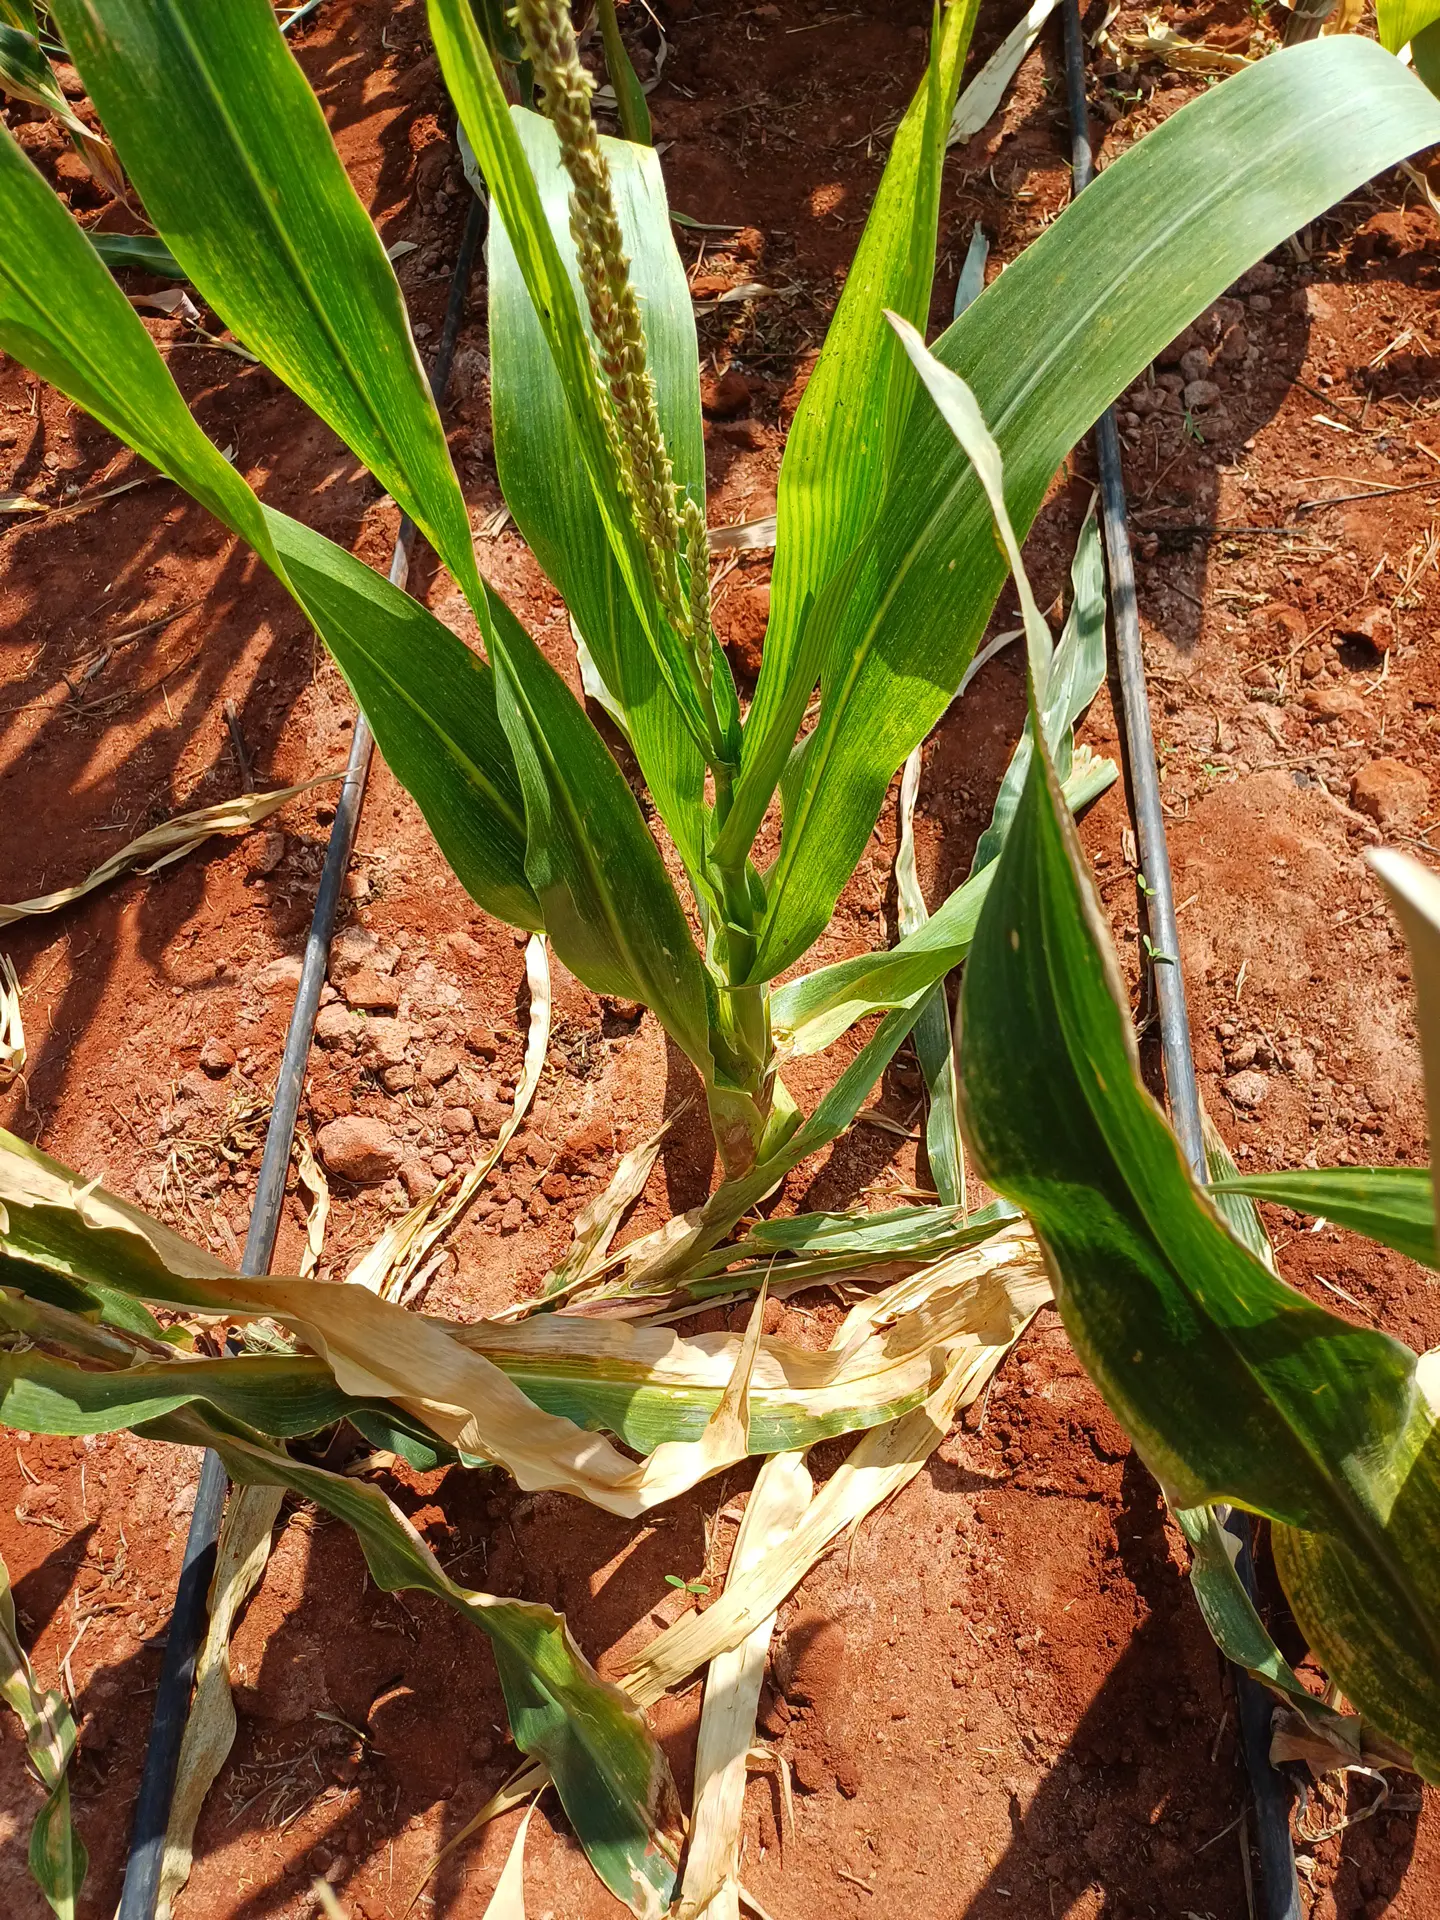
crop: maize
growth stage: flowering
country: Kenya
